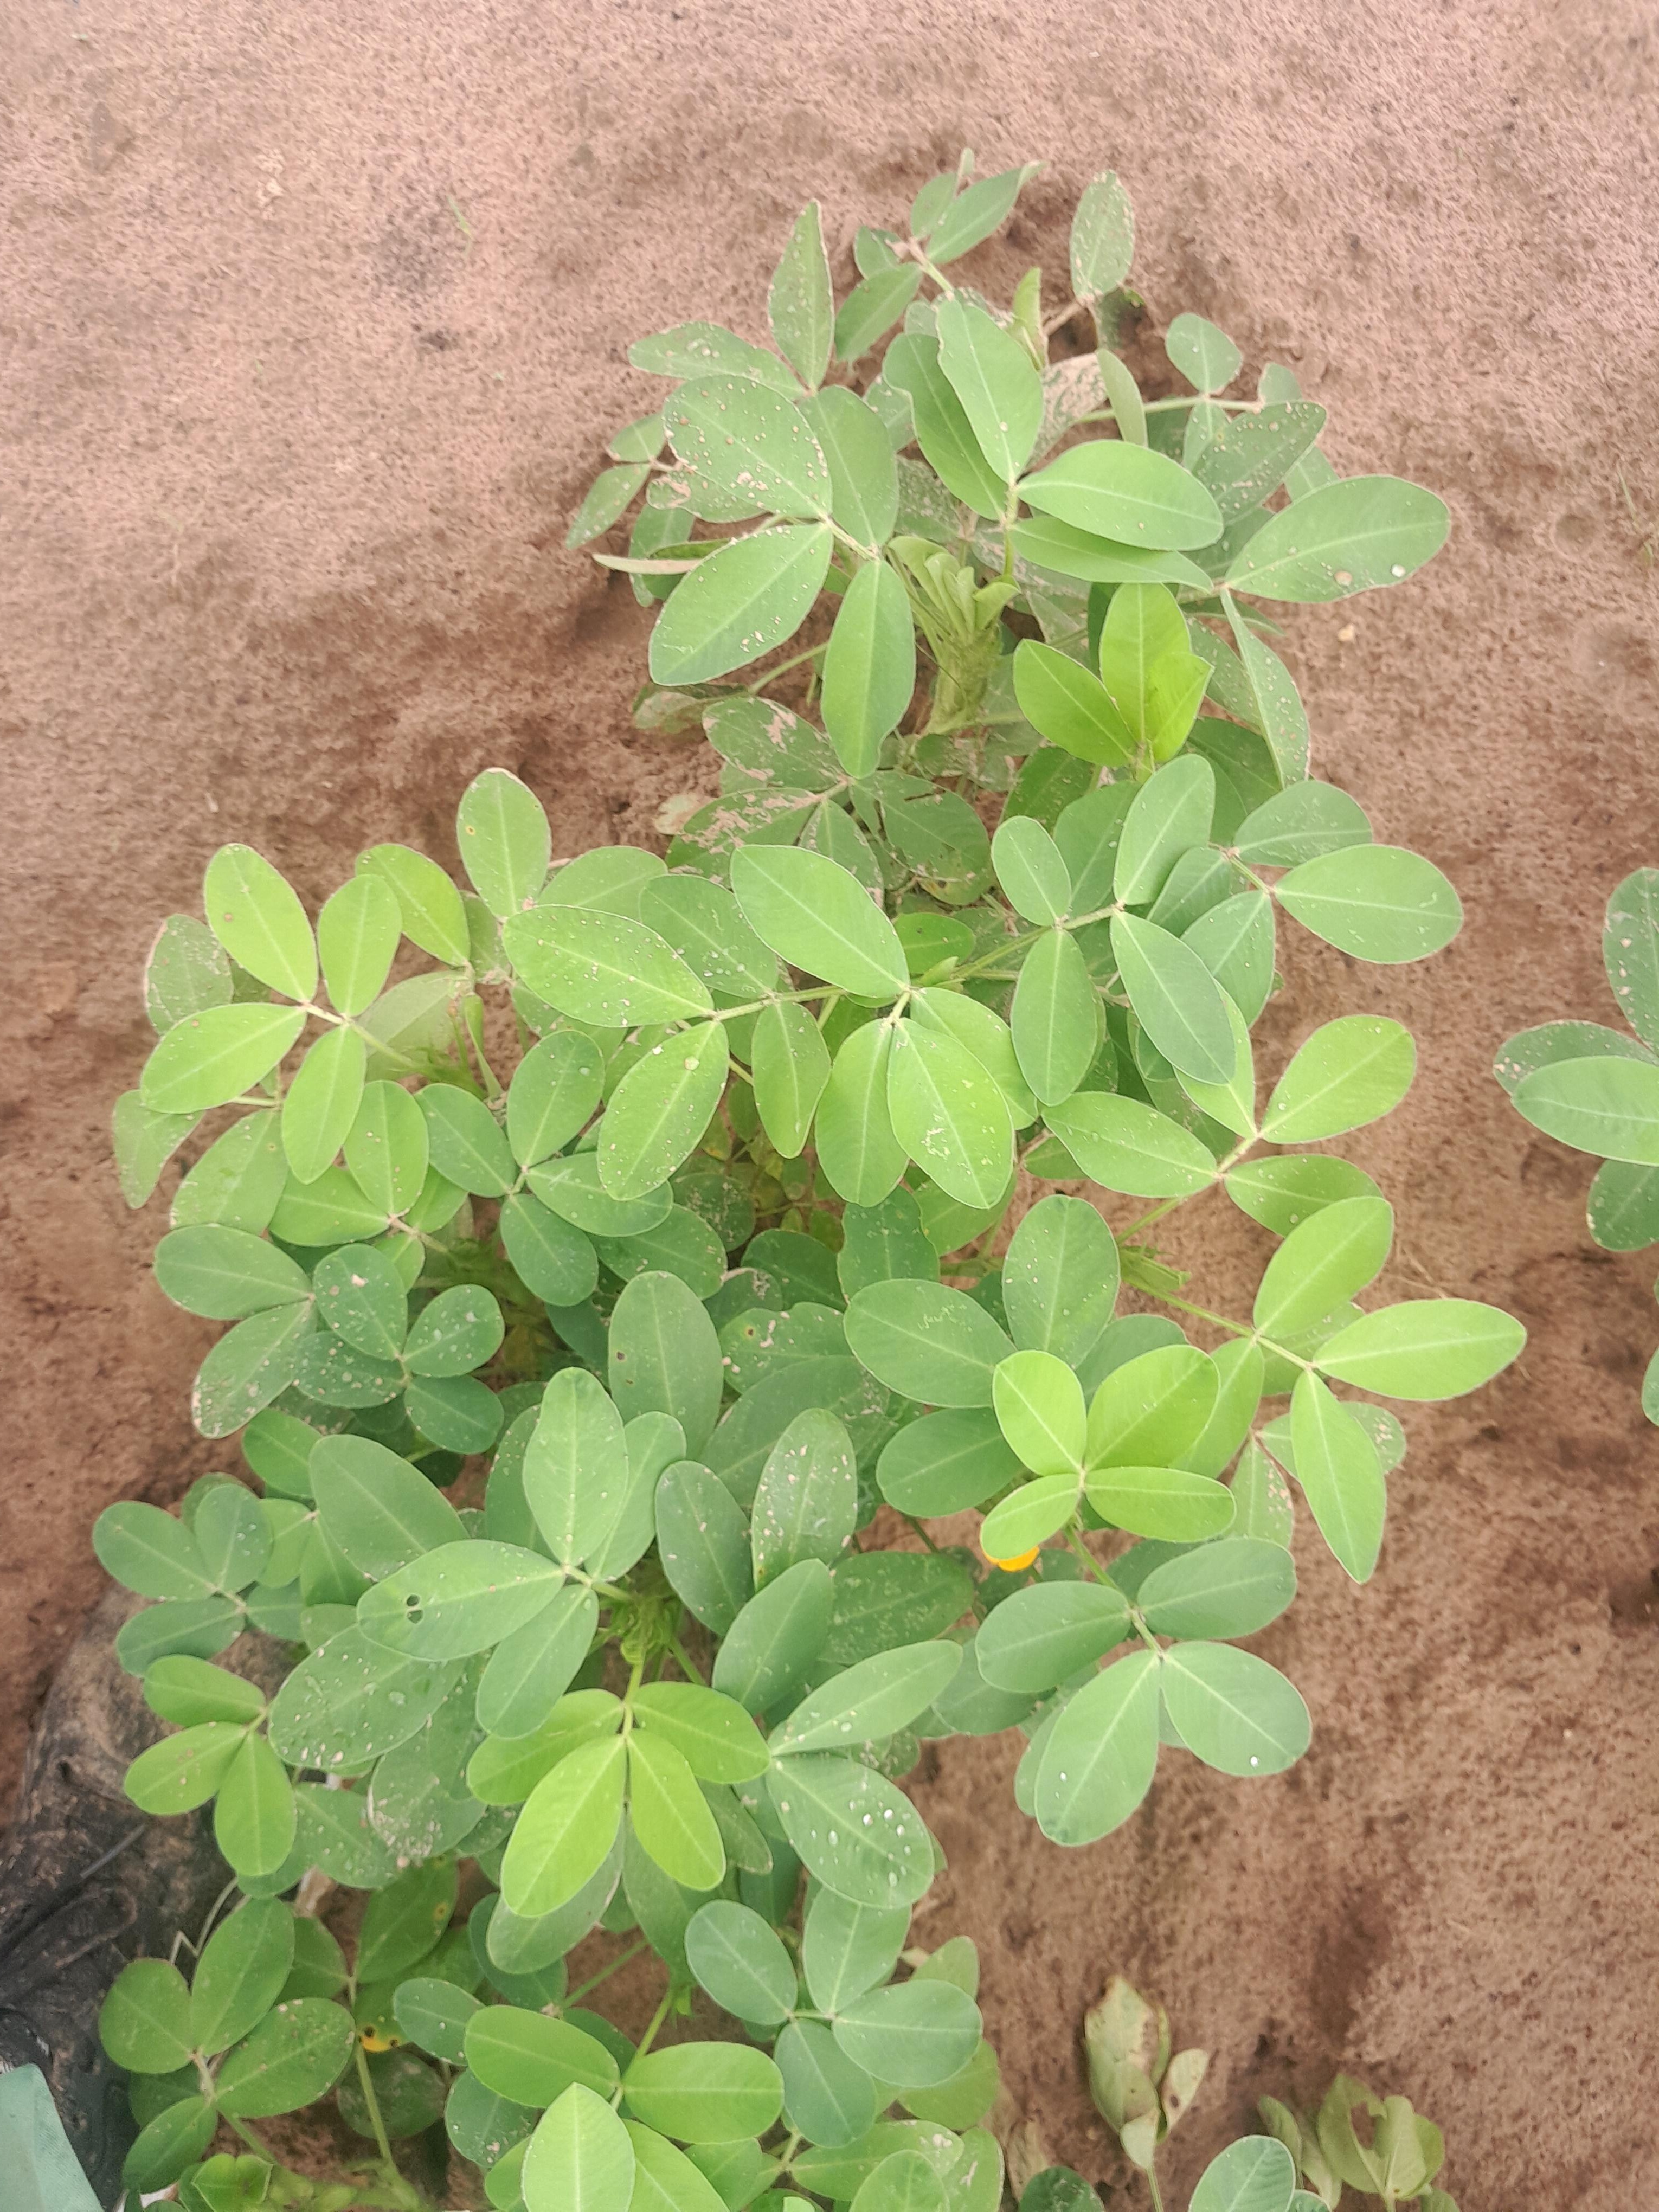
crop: groundnut
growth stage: flowering
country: Senegal
